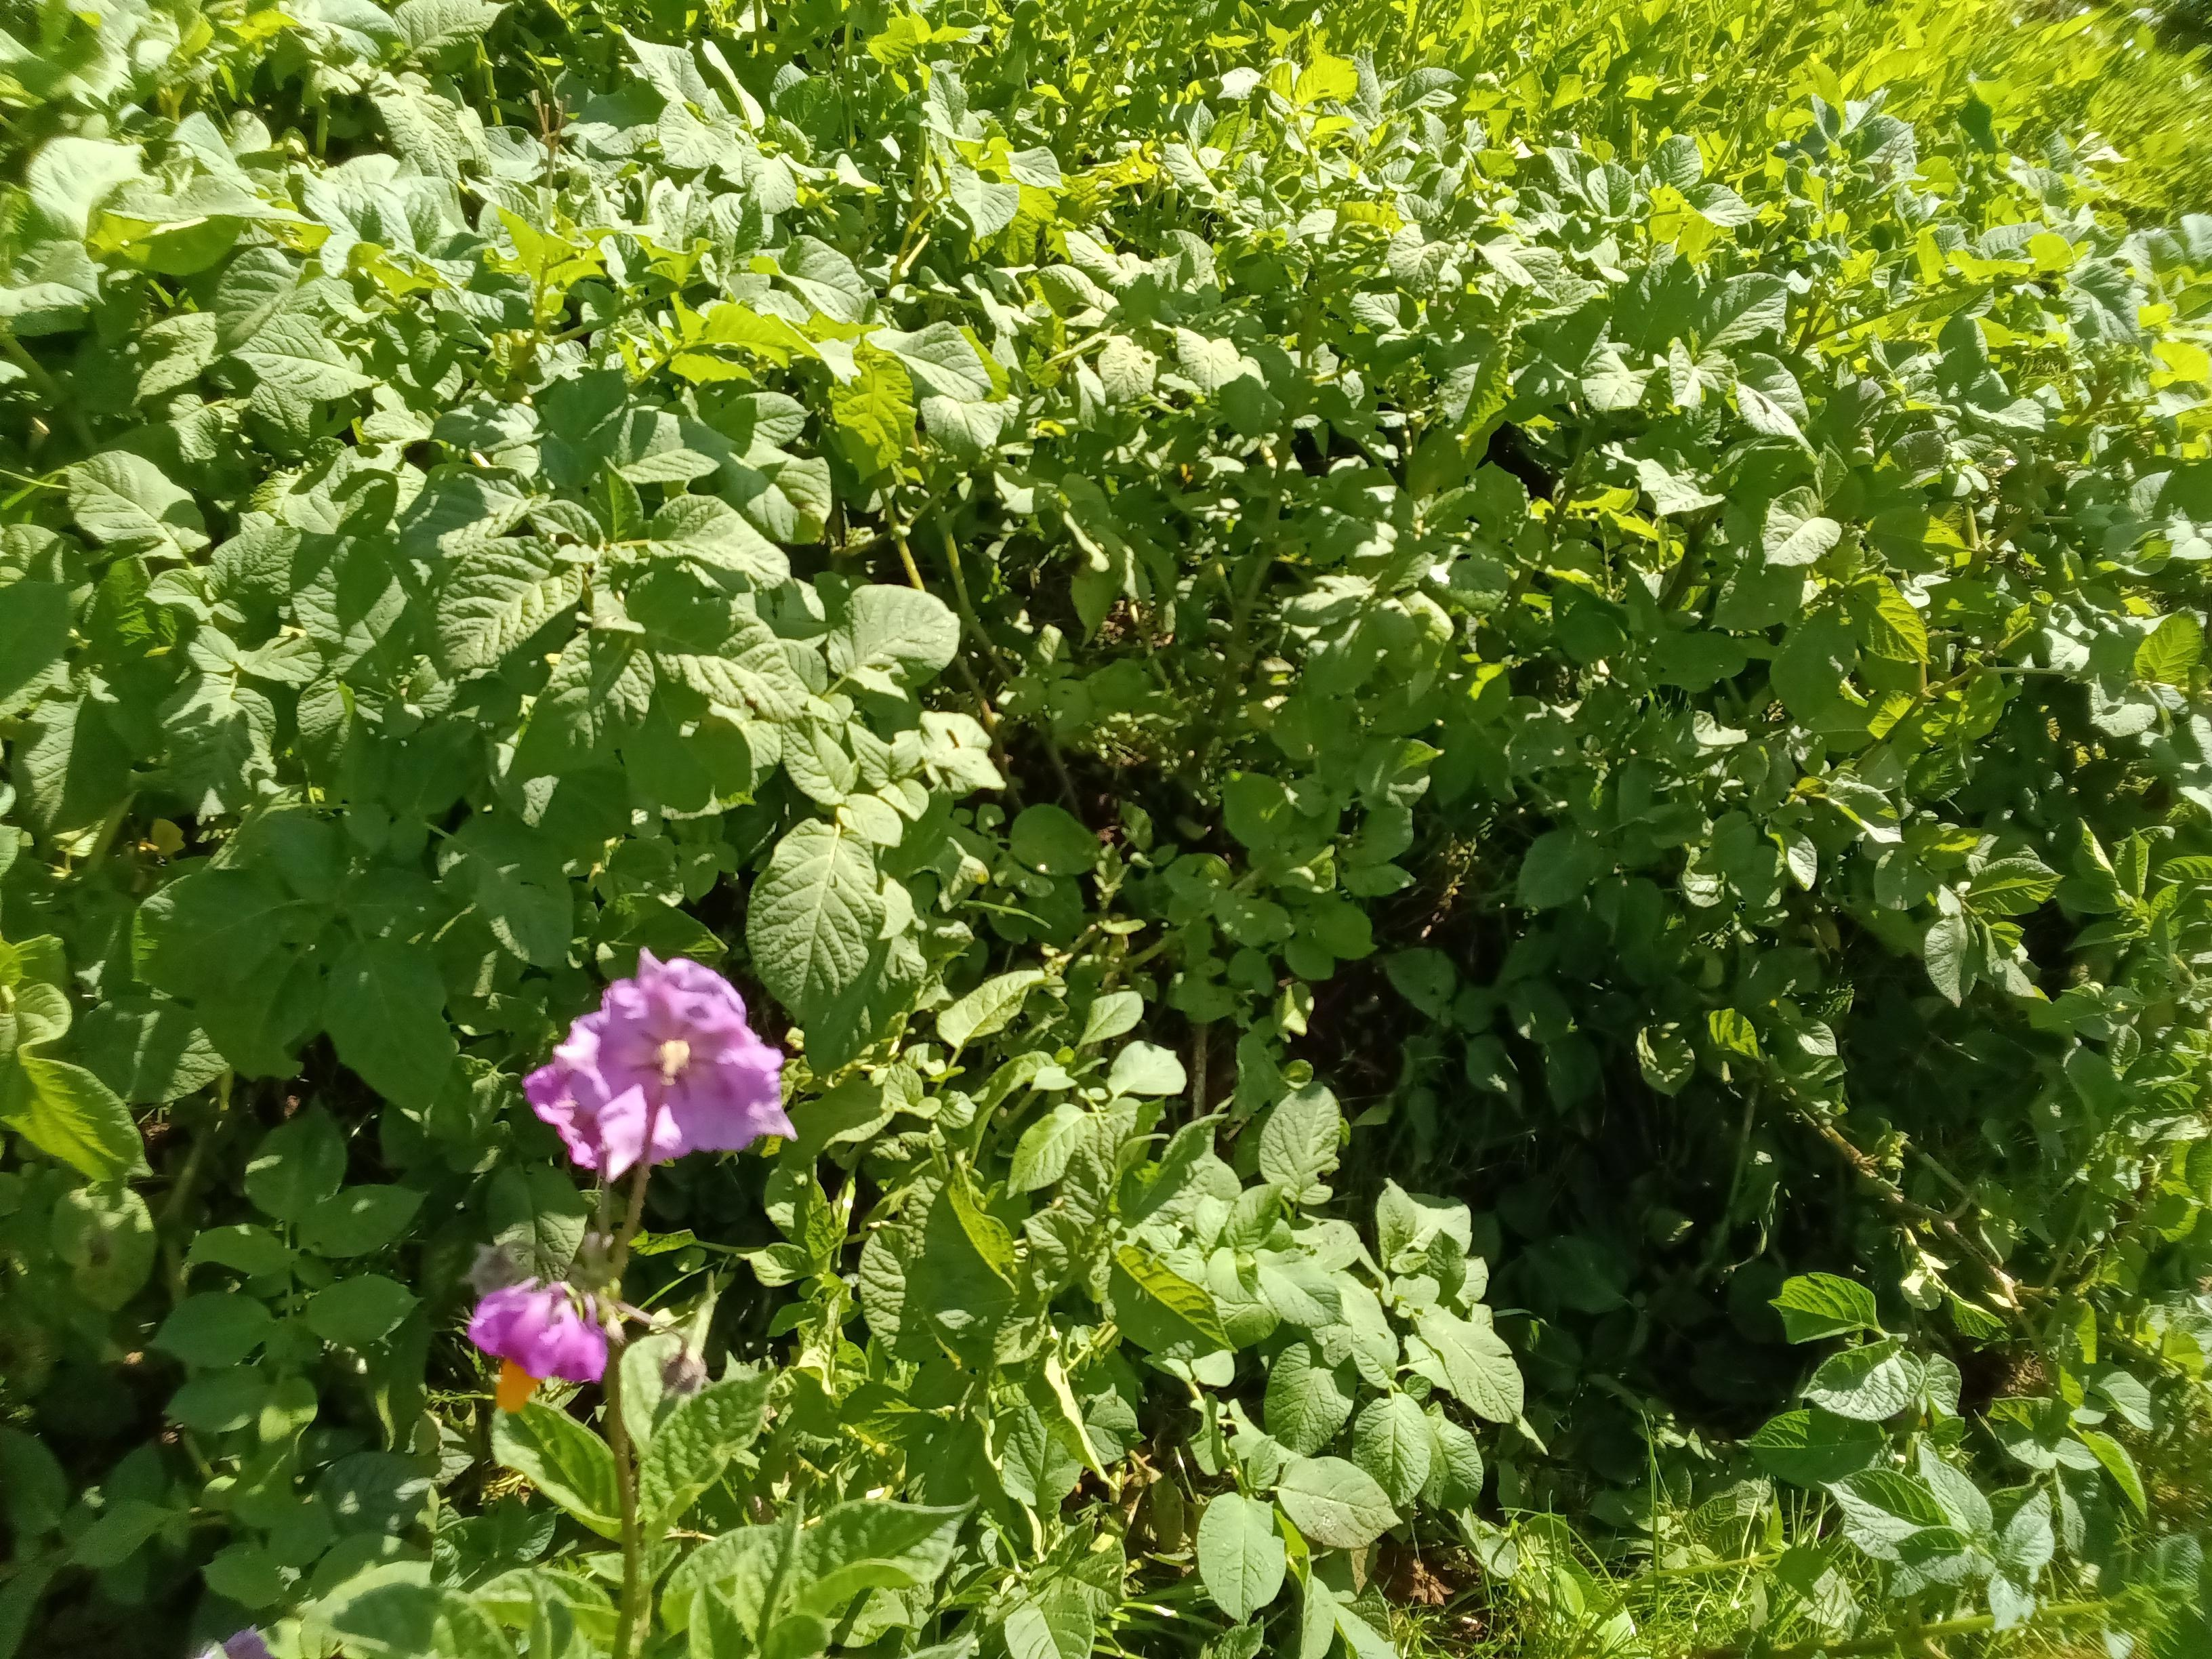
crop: potato
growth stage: maturity
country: Kenya
